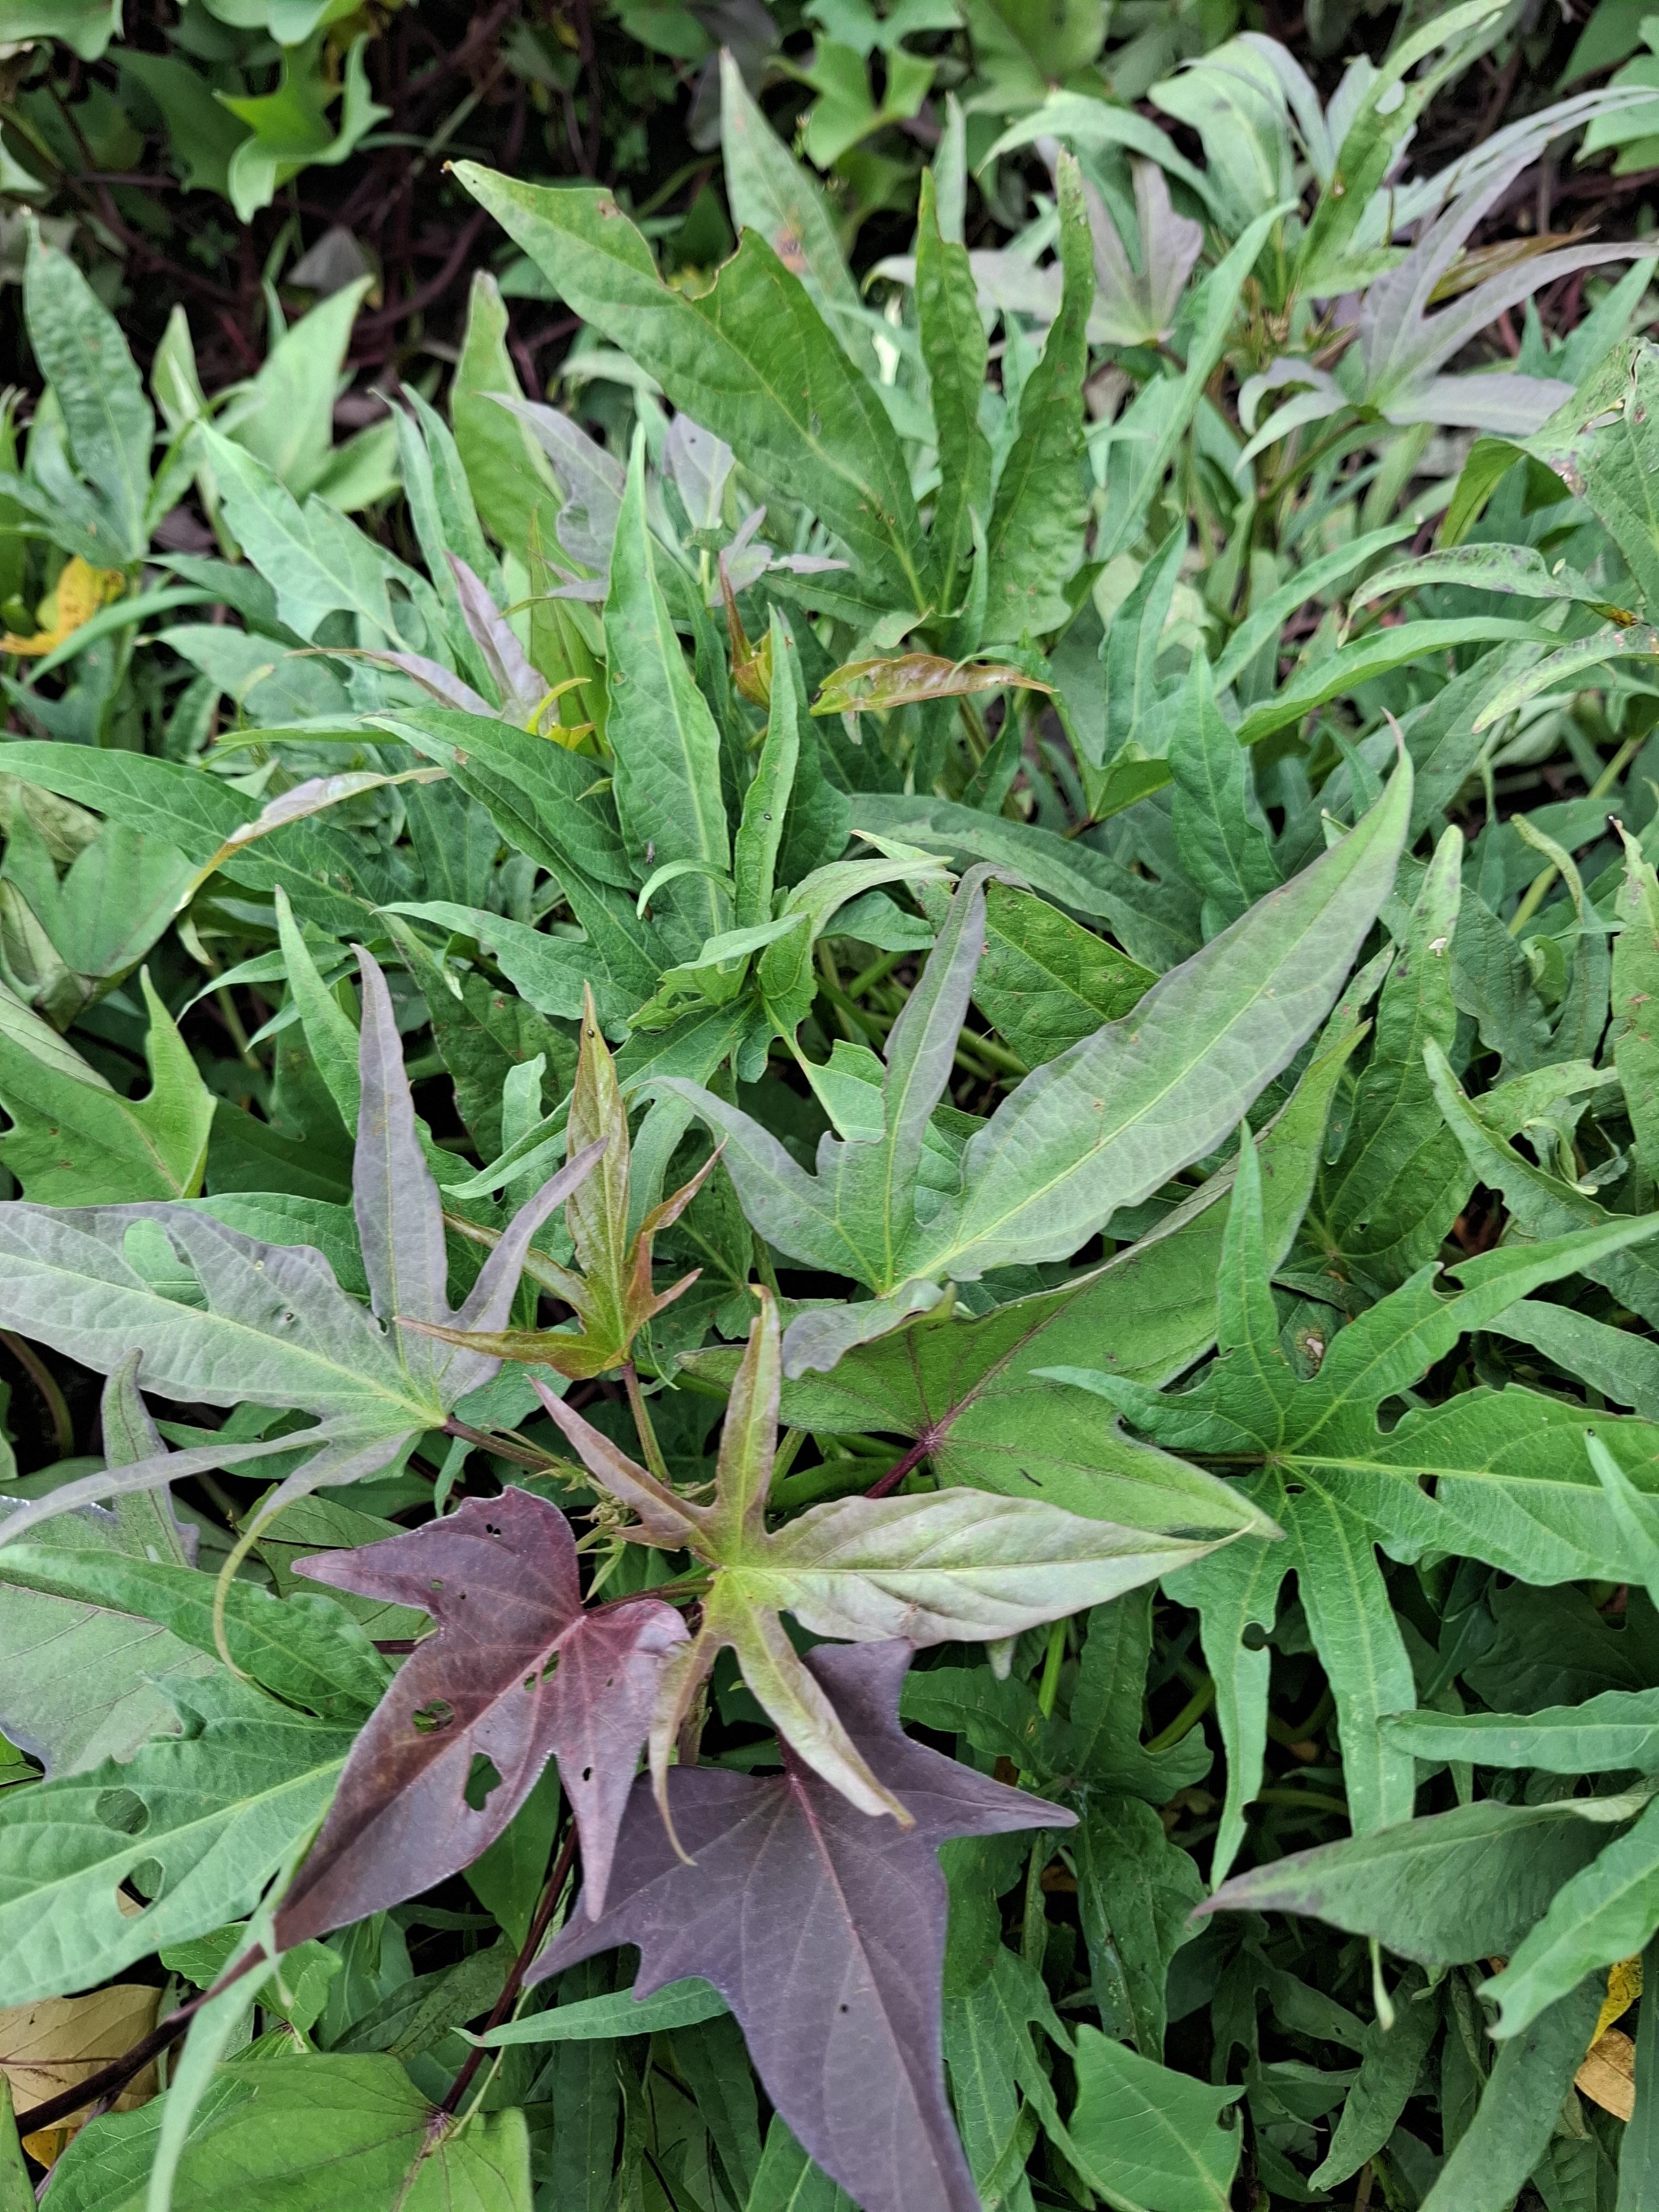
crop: sweet potato
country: Tanzania
